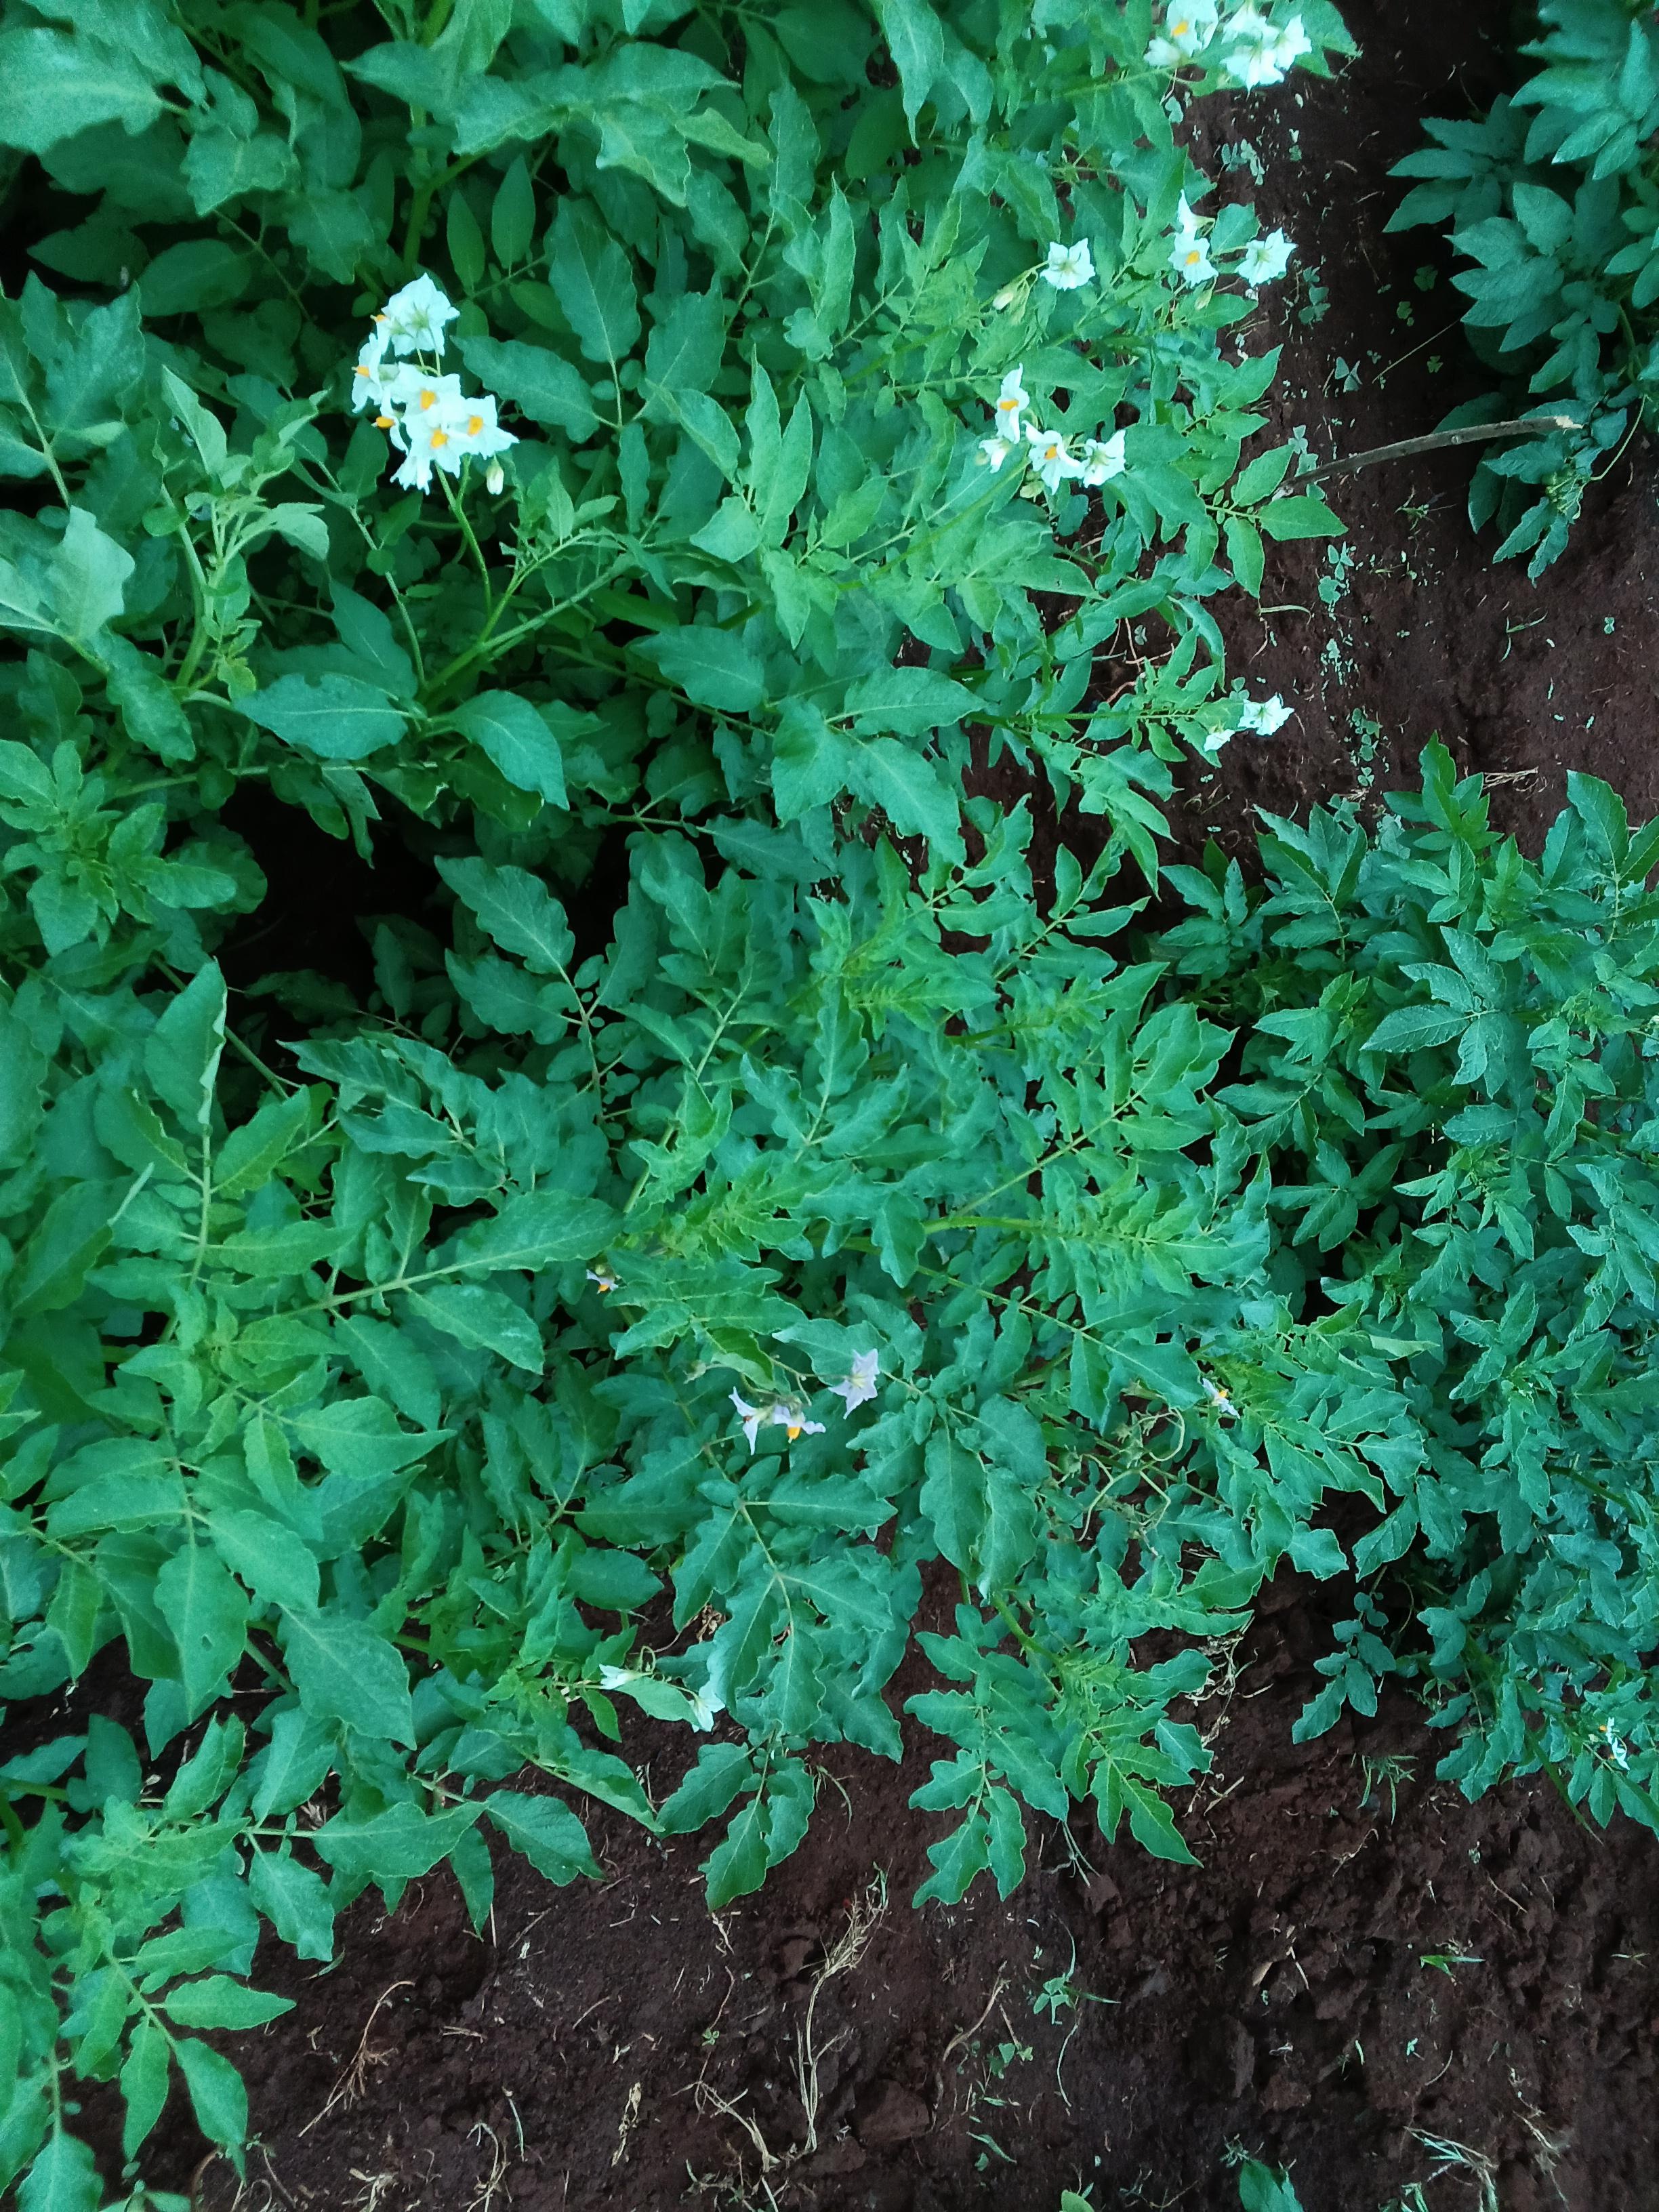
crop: potato
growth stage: flowering
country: Kenya
